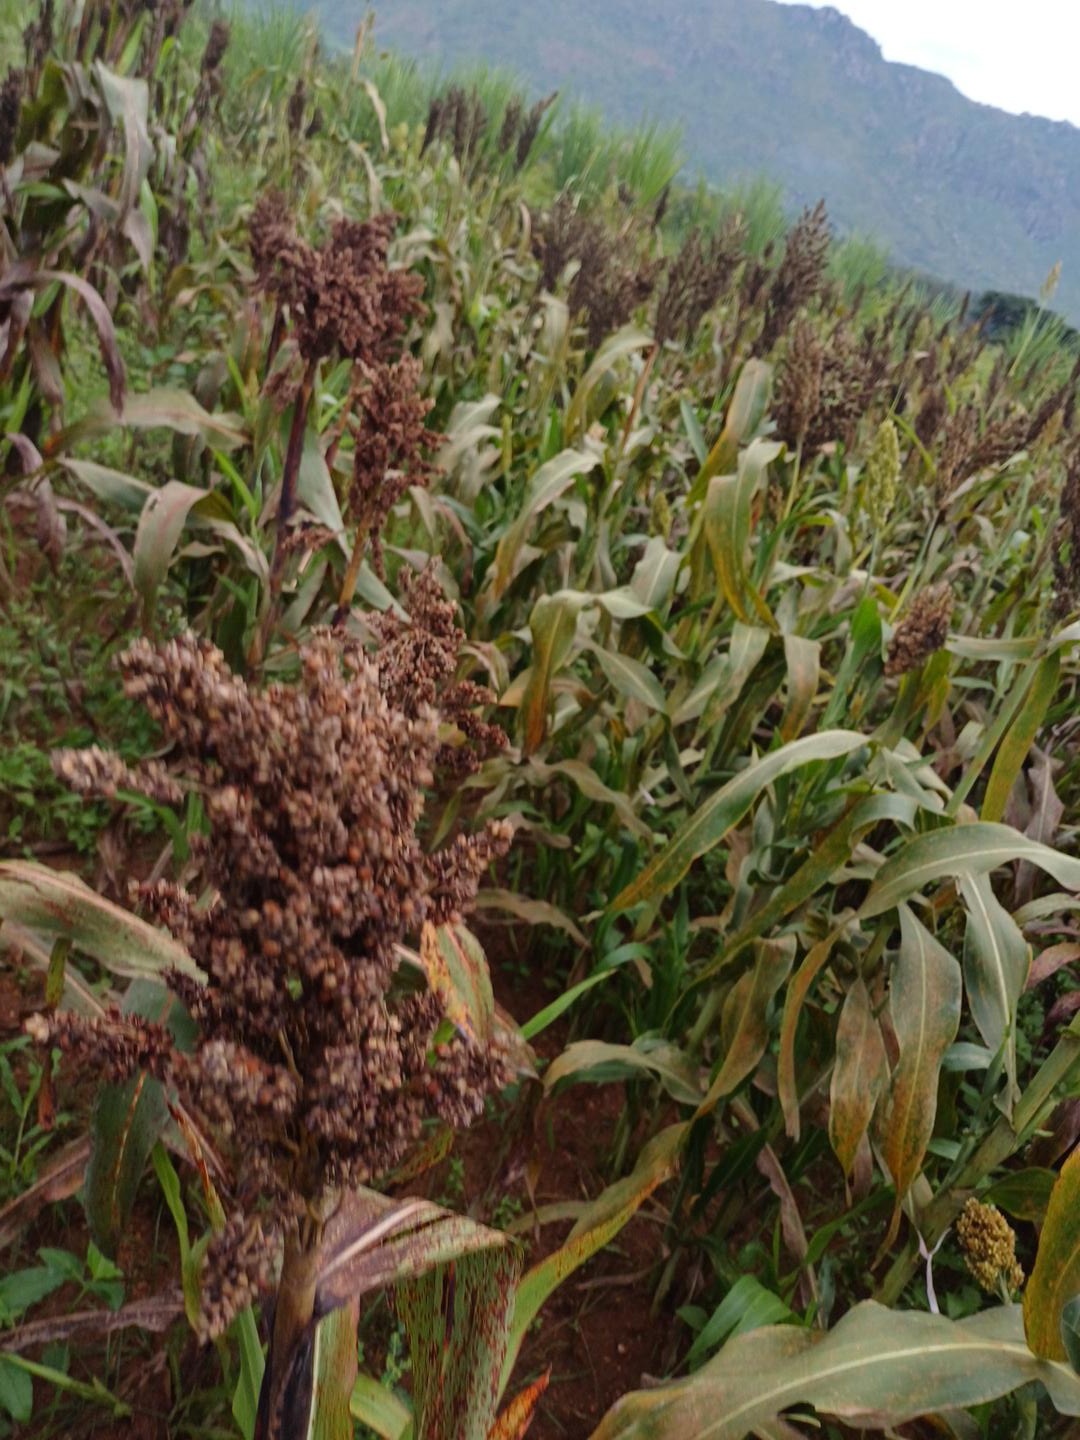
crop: sorghum
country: Kenya
